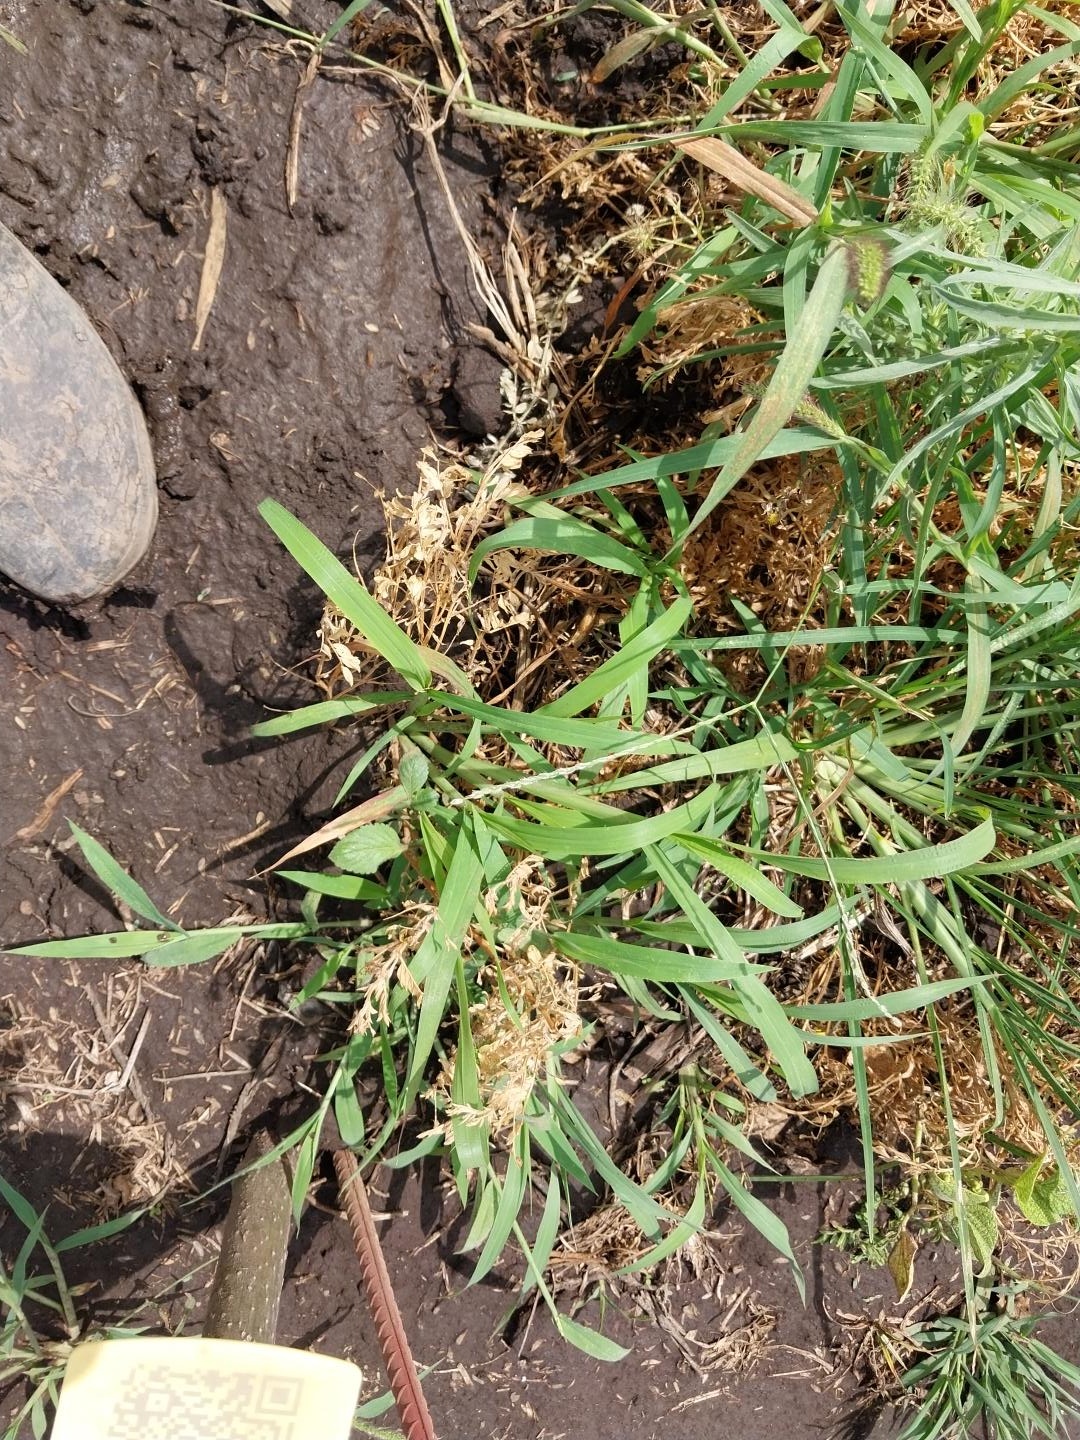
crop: lentil
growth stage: development pod
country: Tanzania
